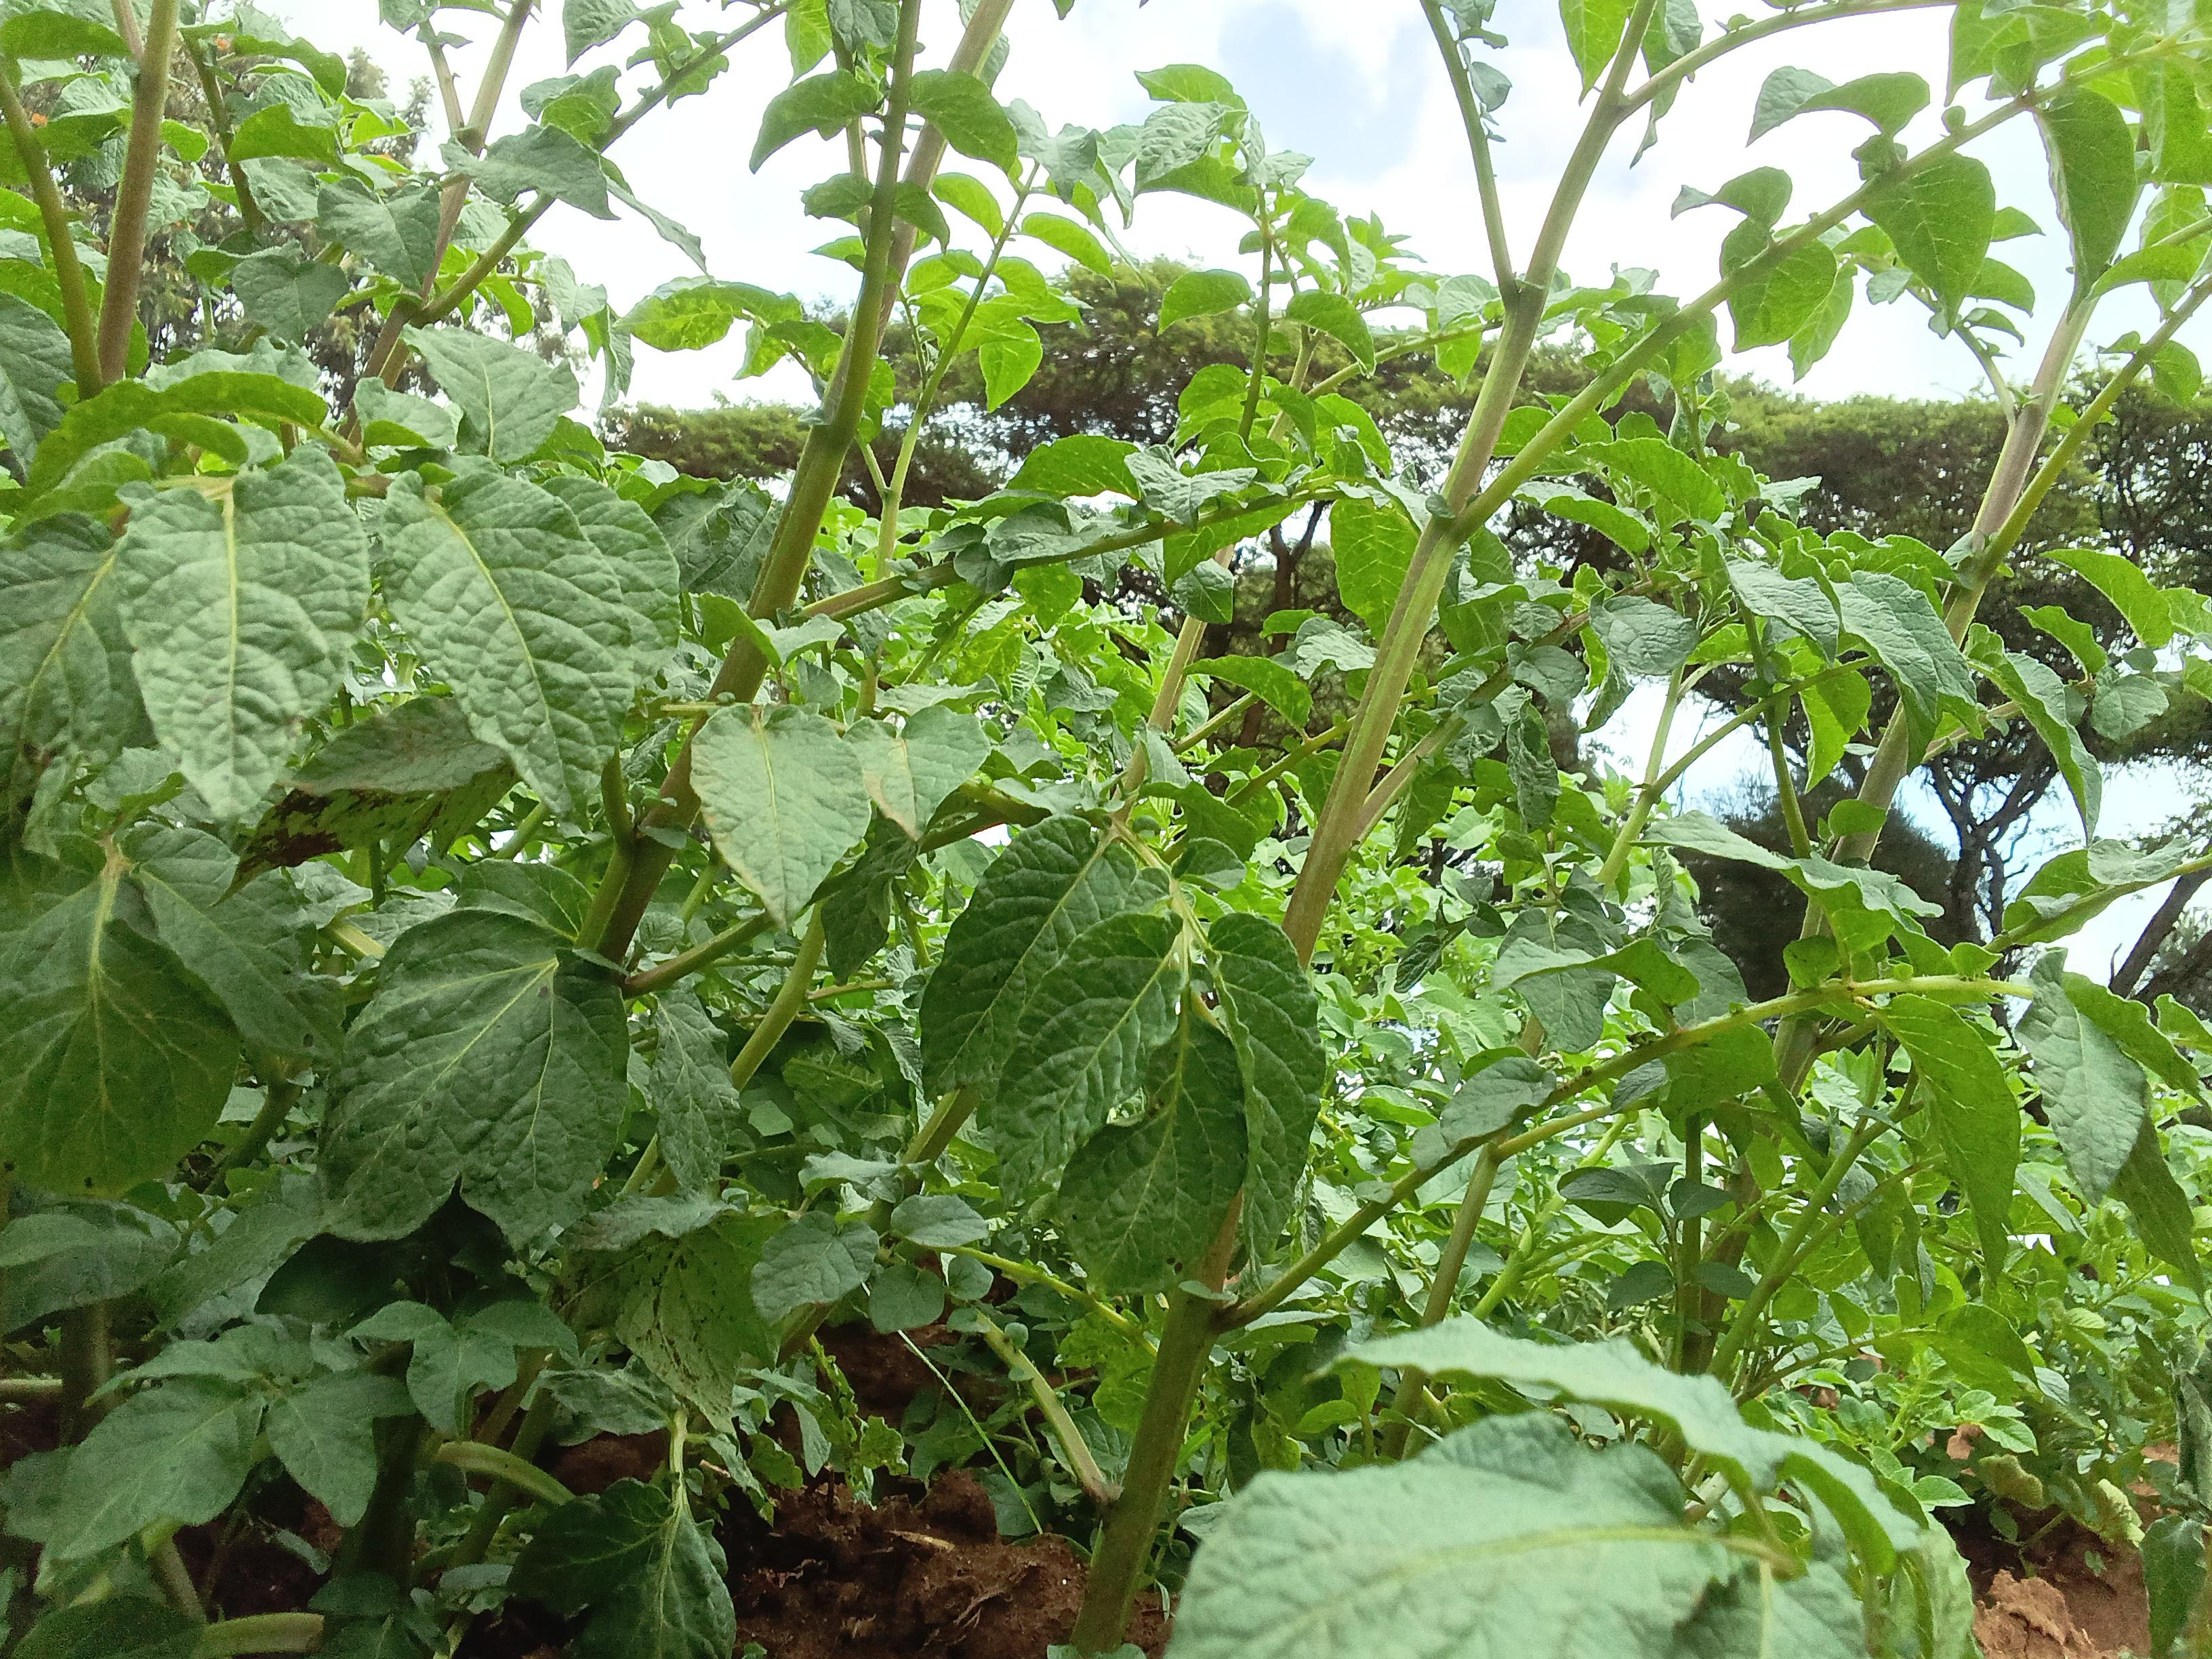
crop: potato
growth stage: vegetative
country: Kenya
